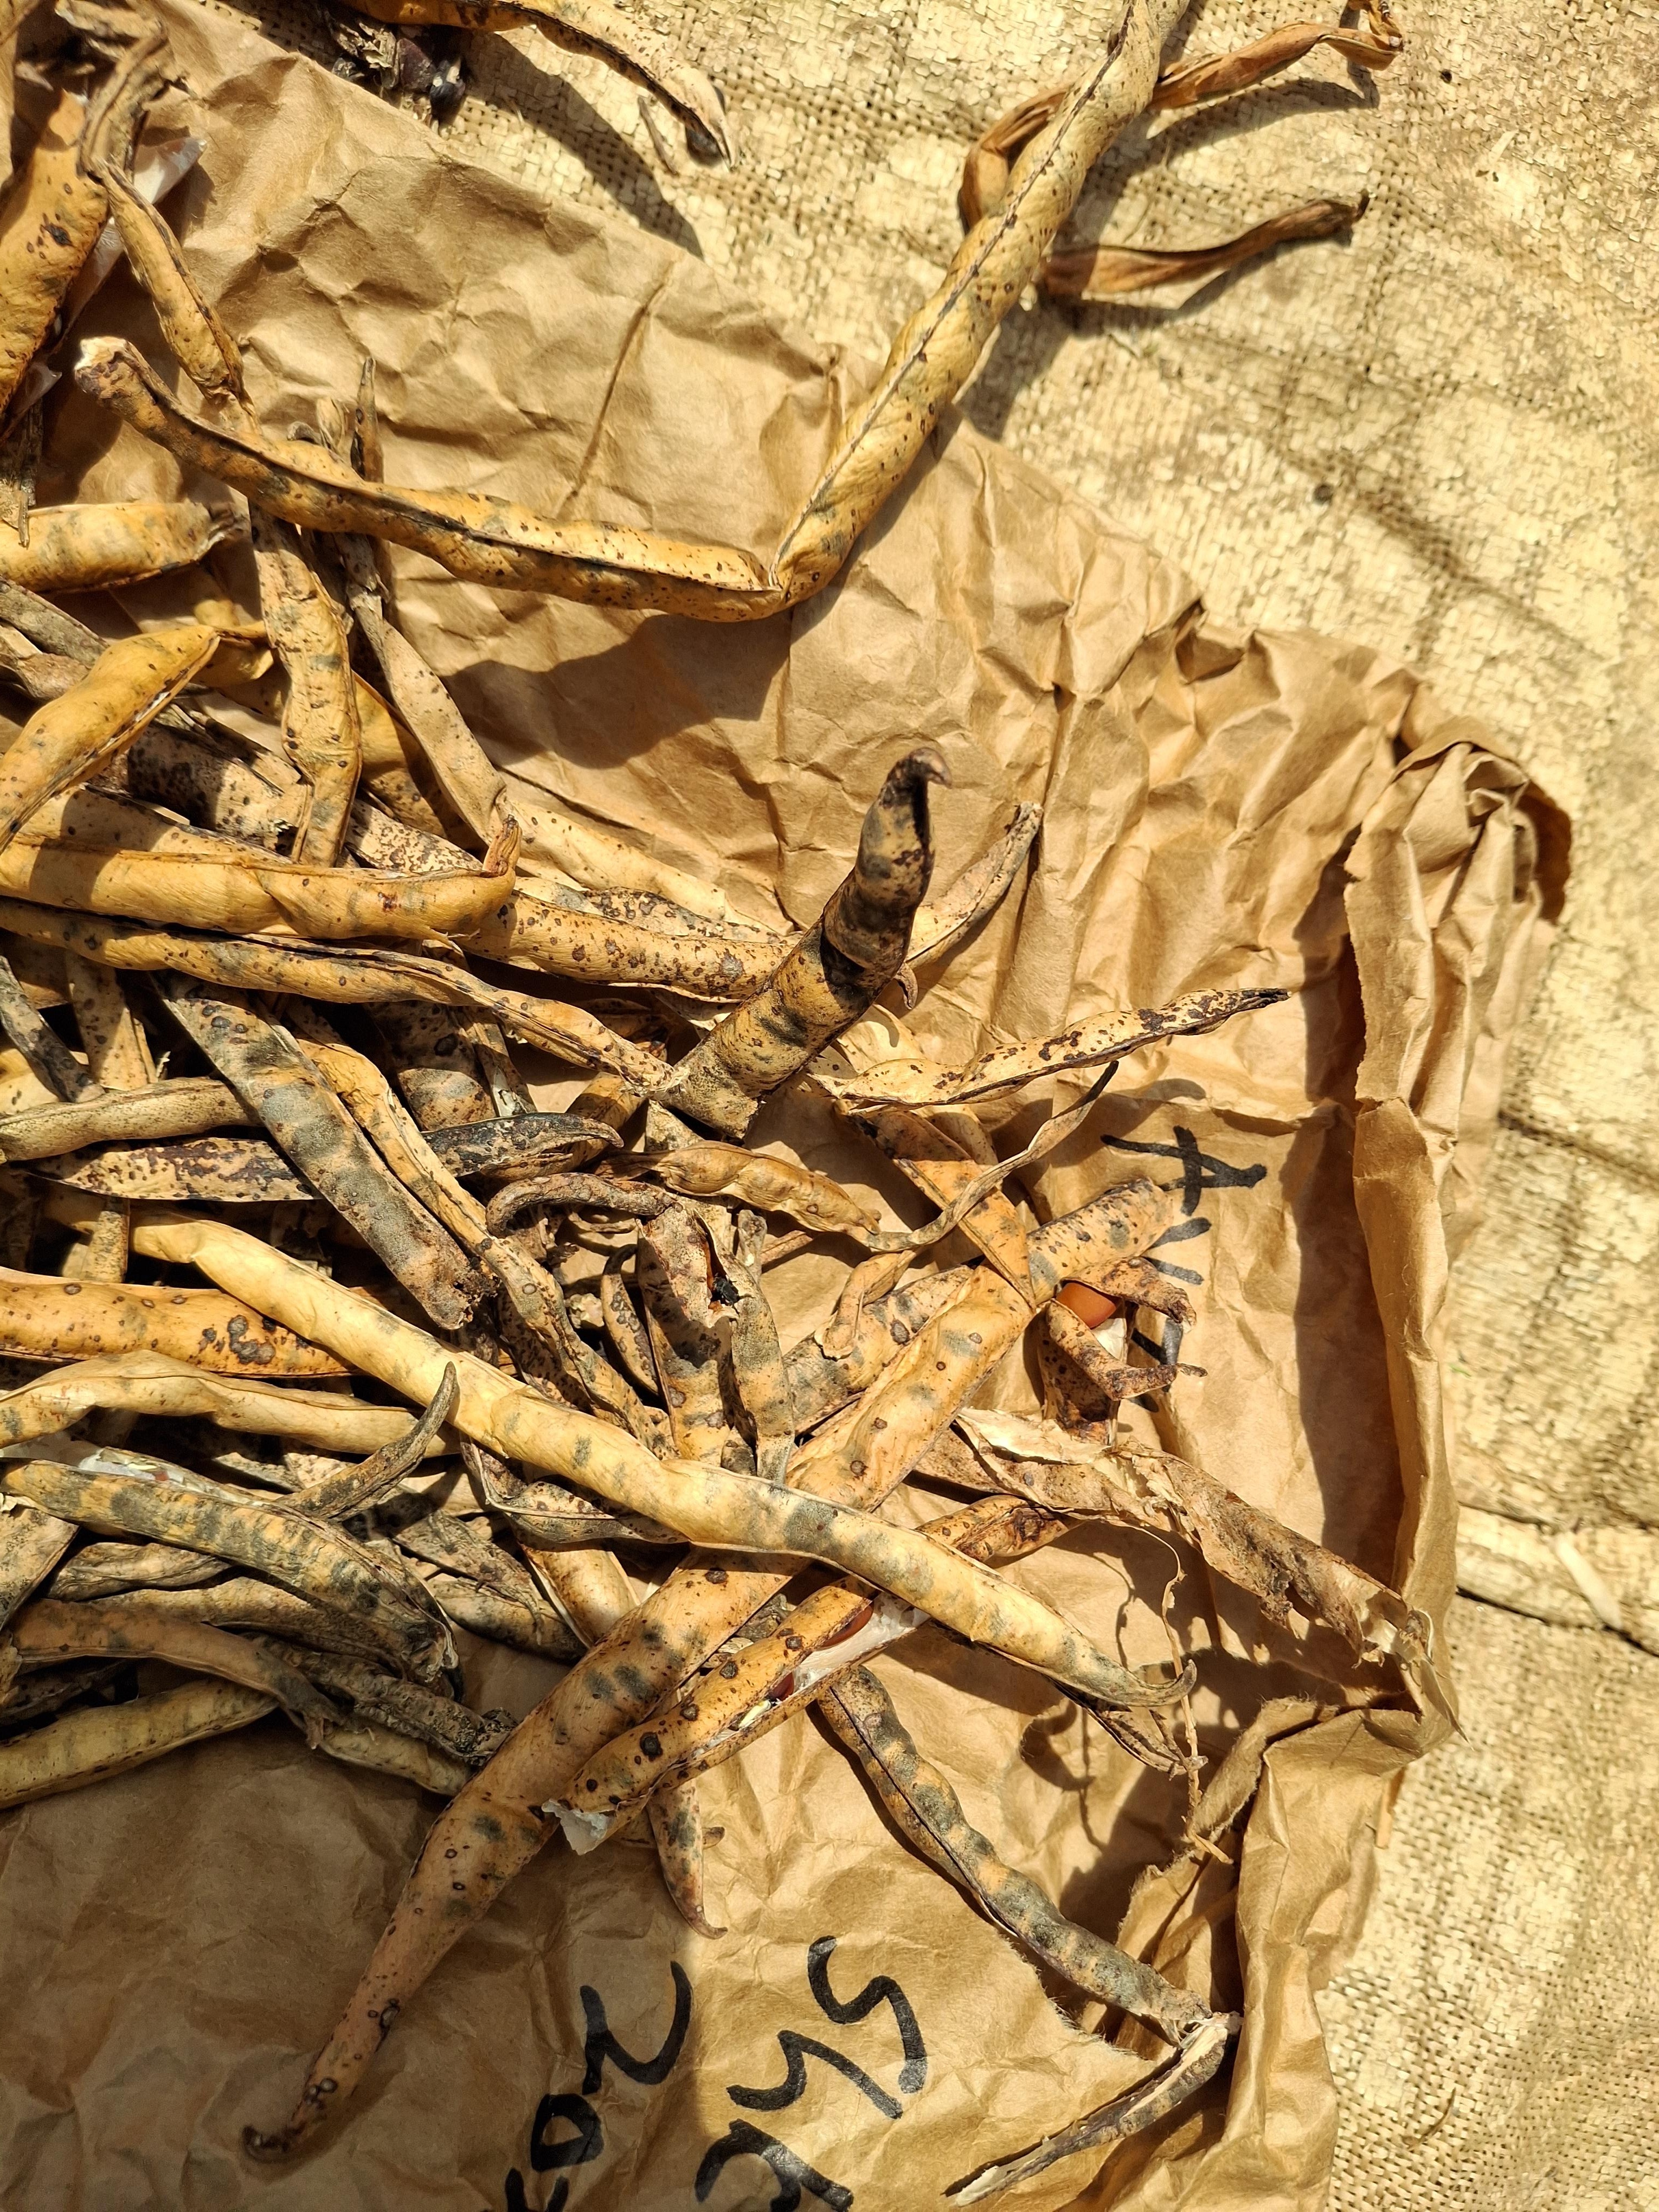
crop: cowpea
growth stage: harvest
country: Nigeria
